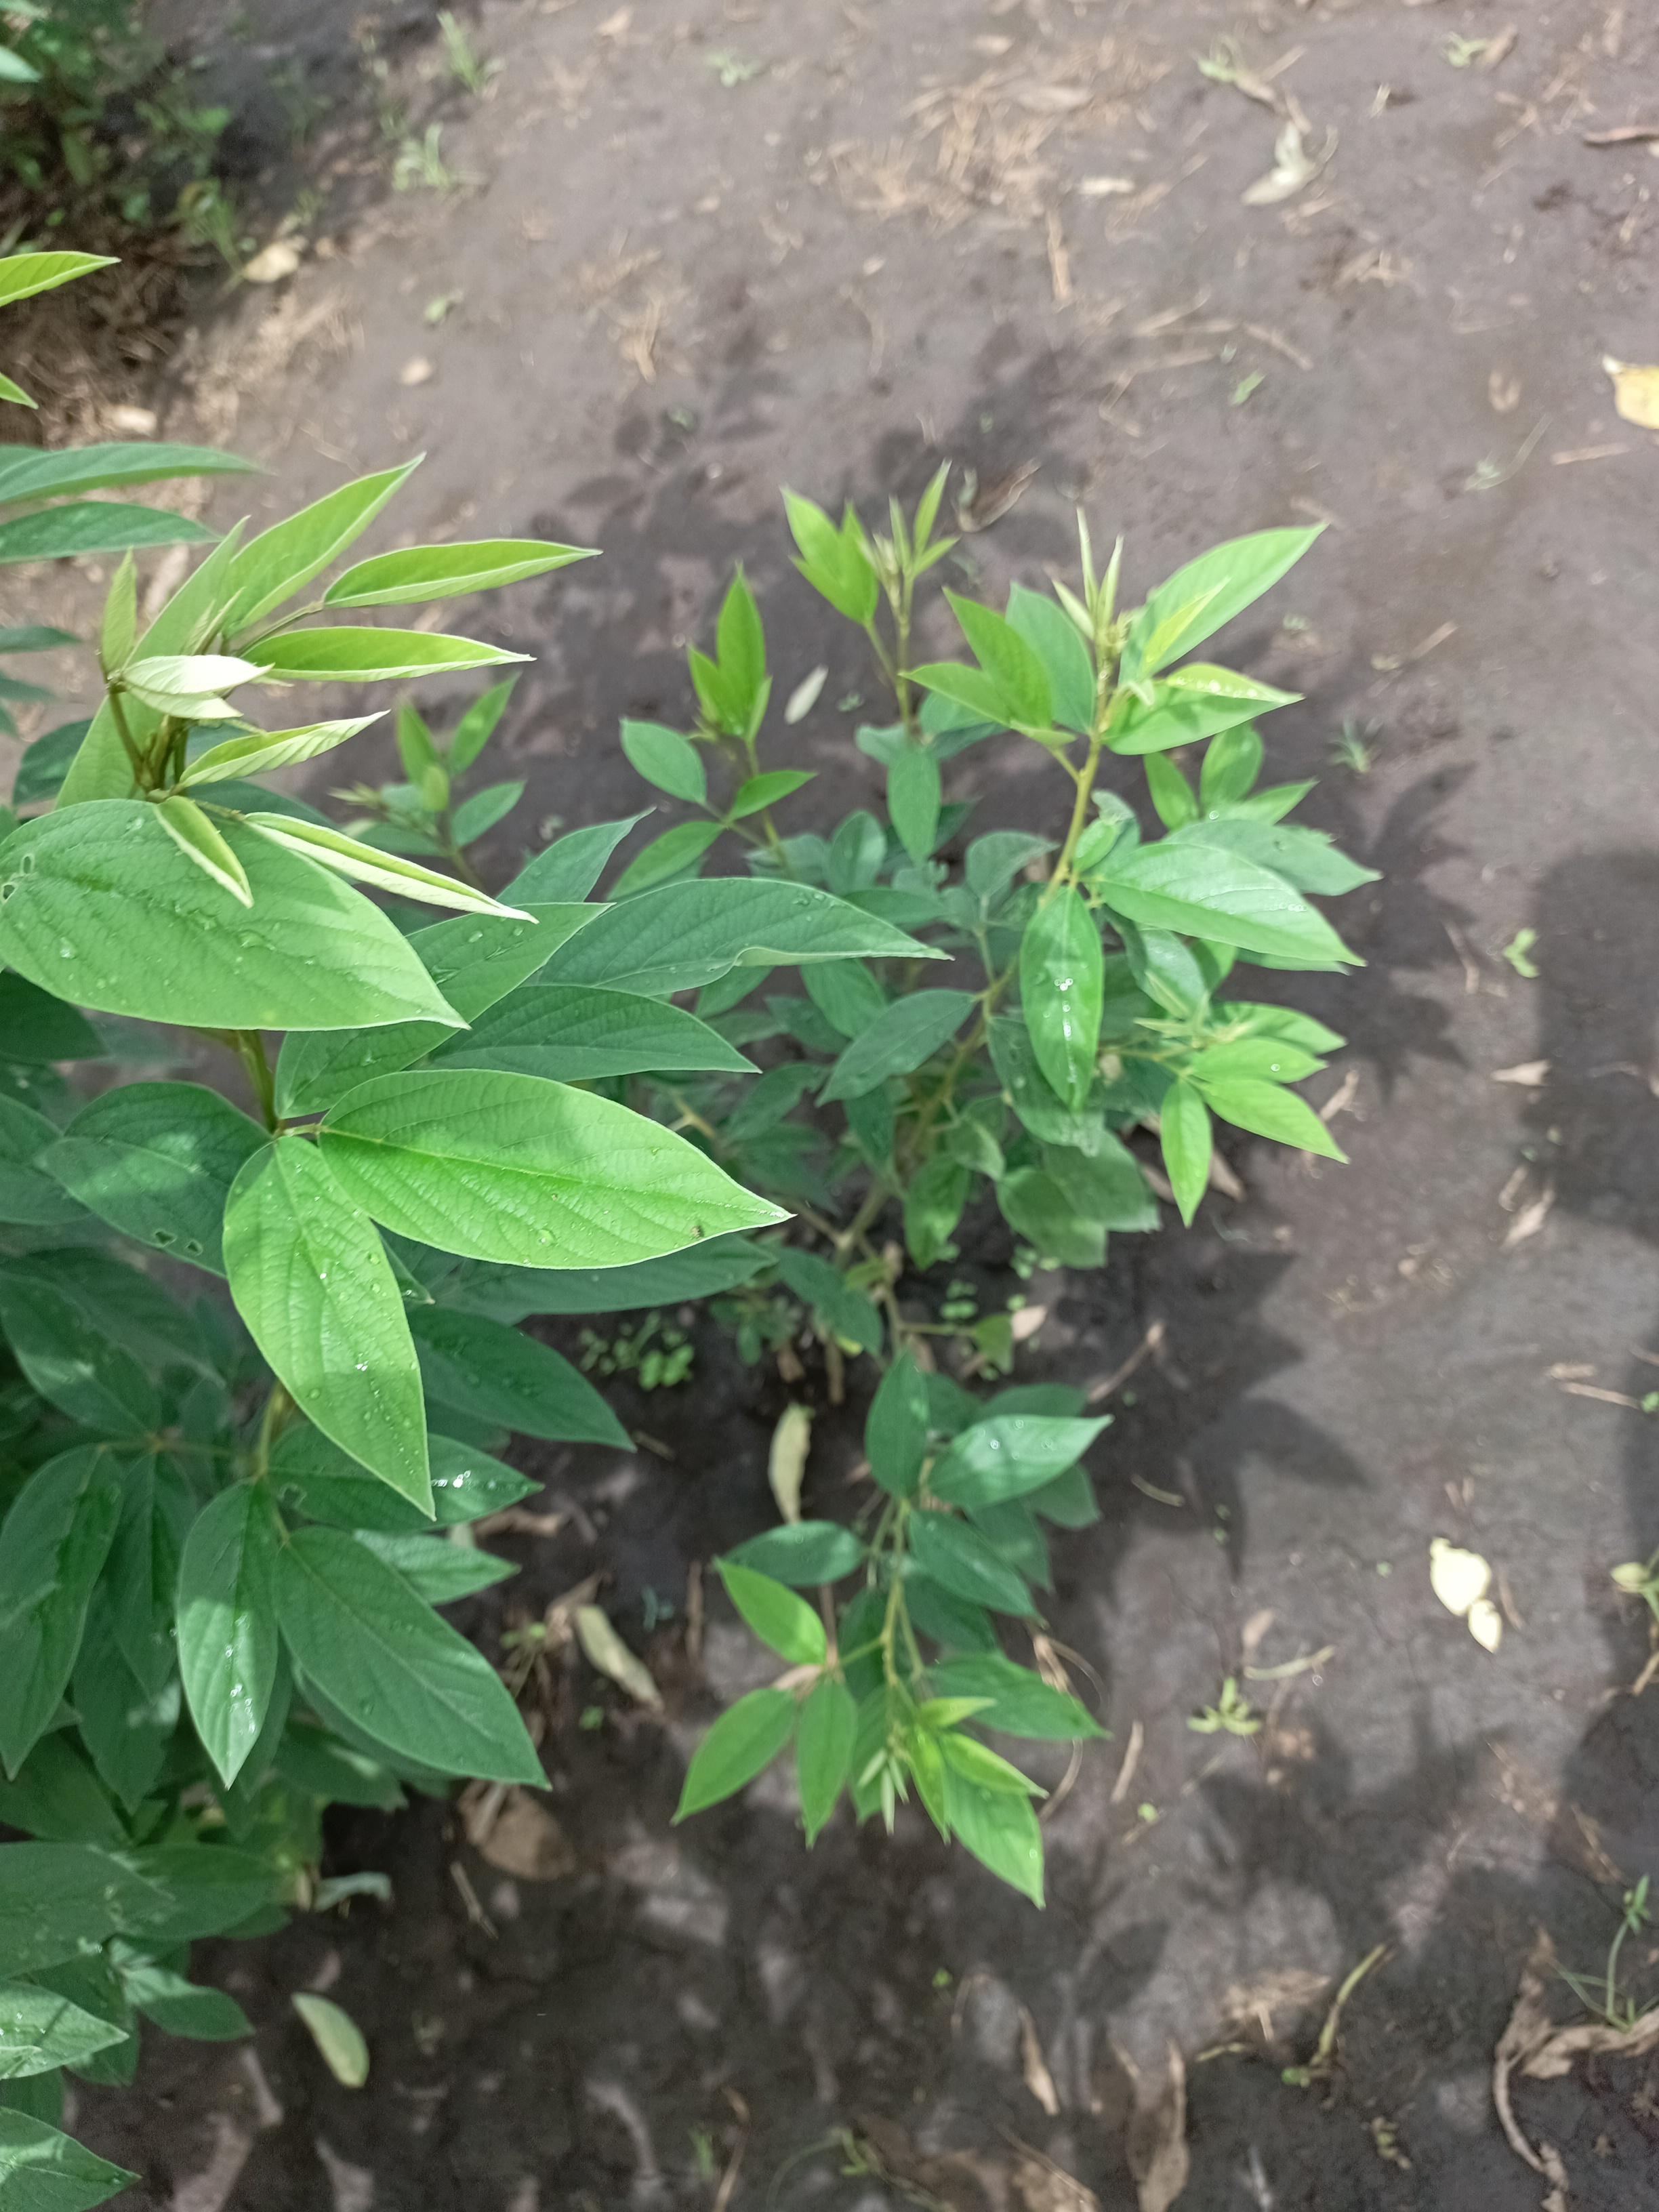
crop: pigeonpea
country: Tanzania
